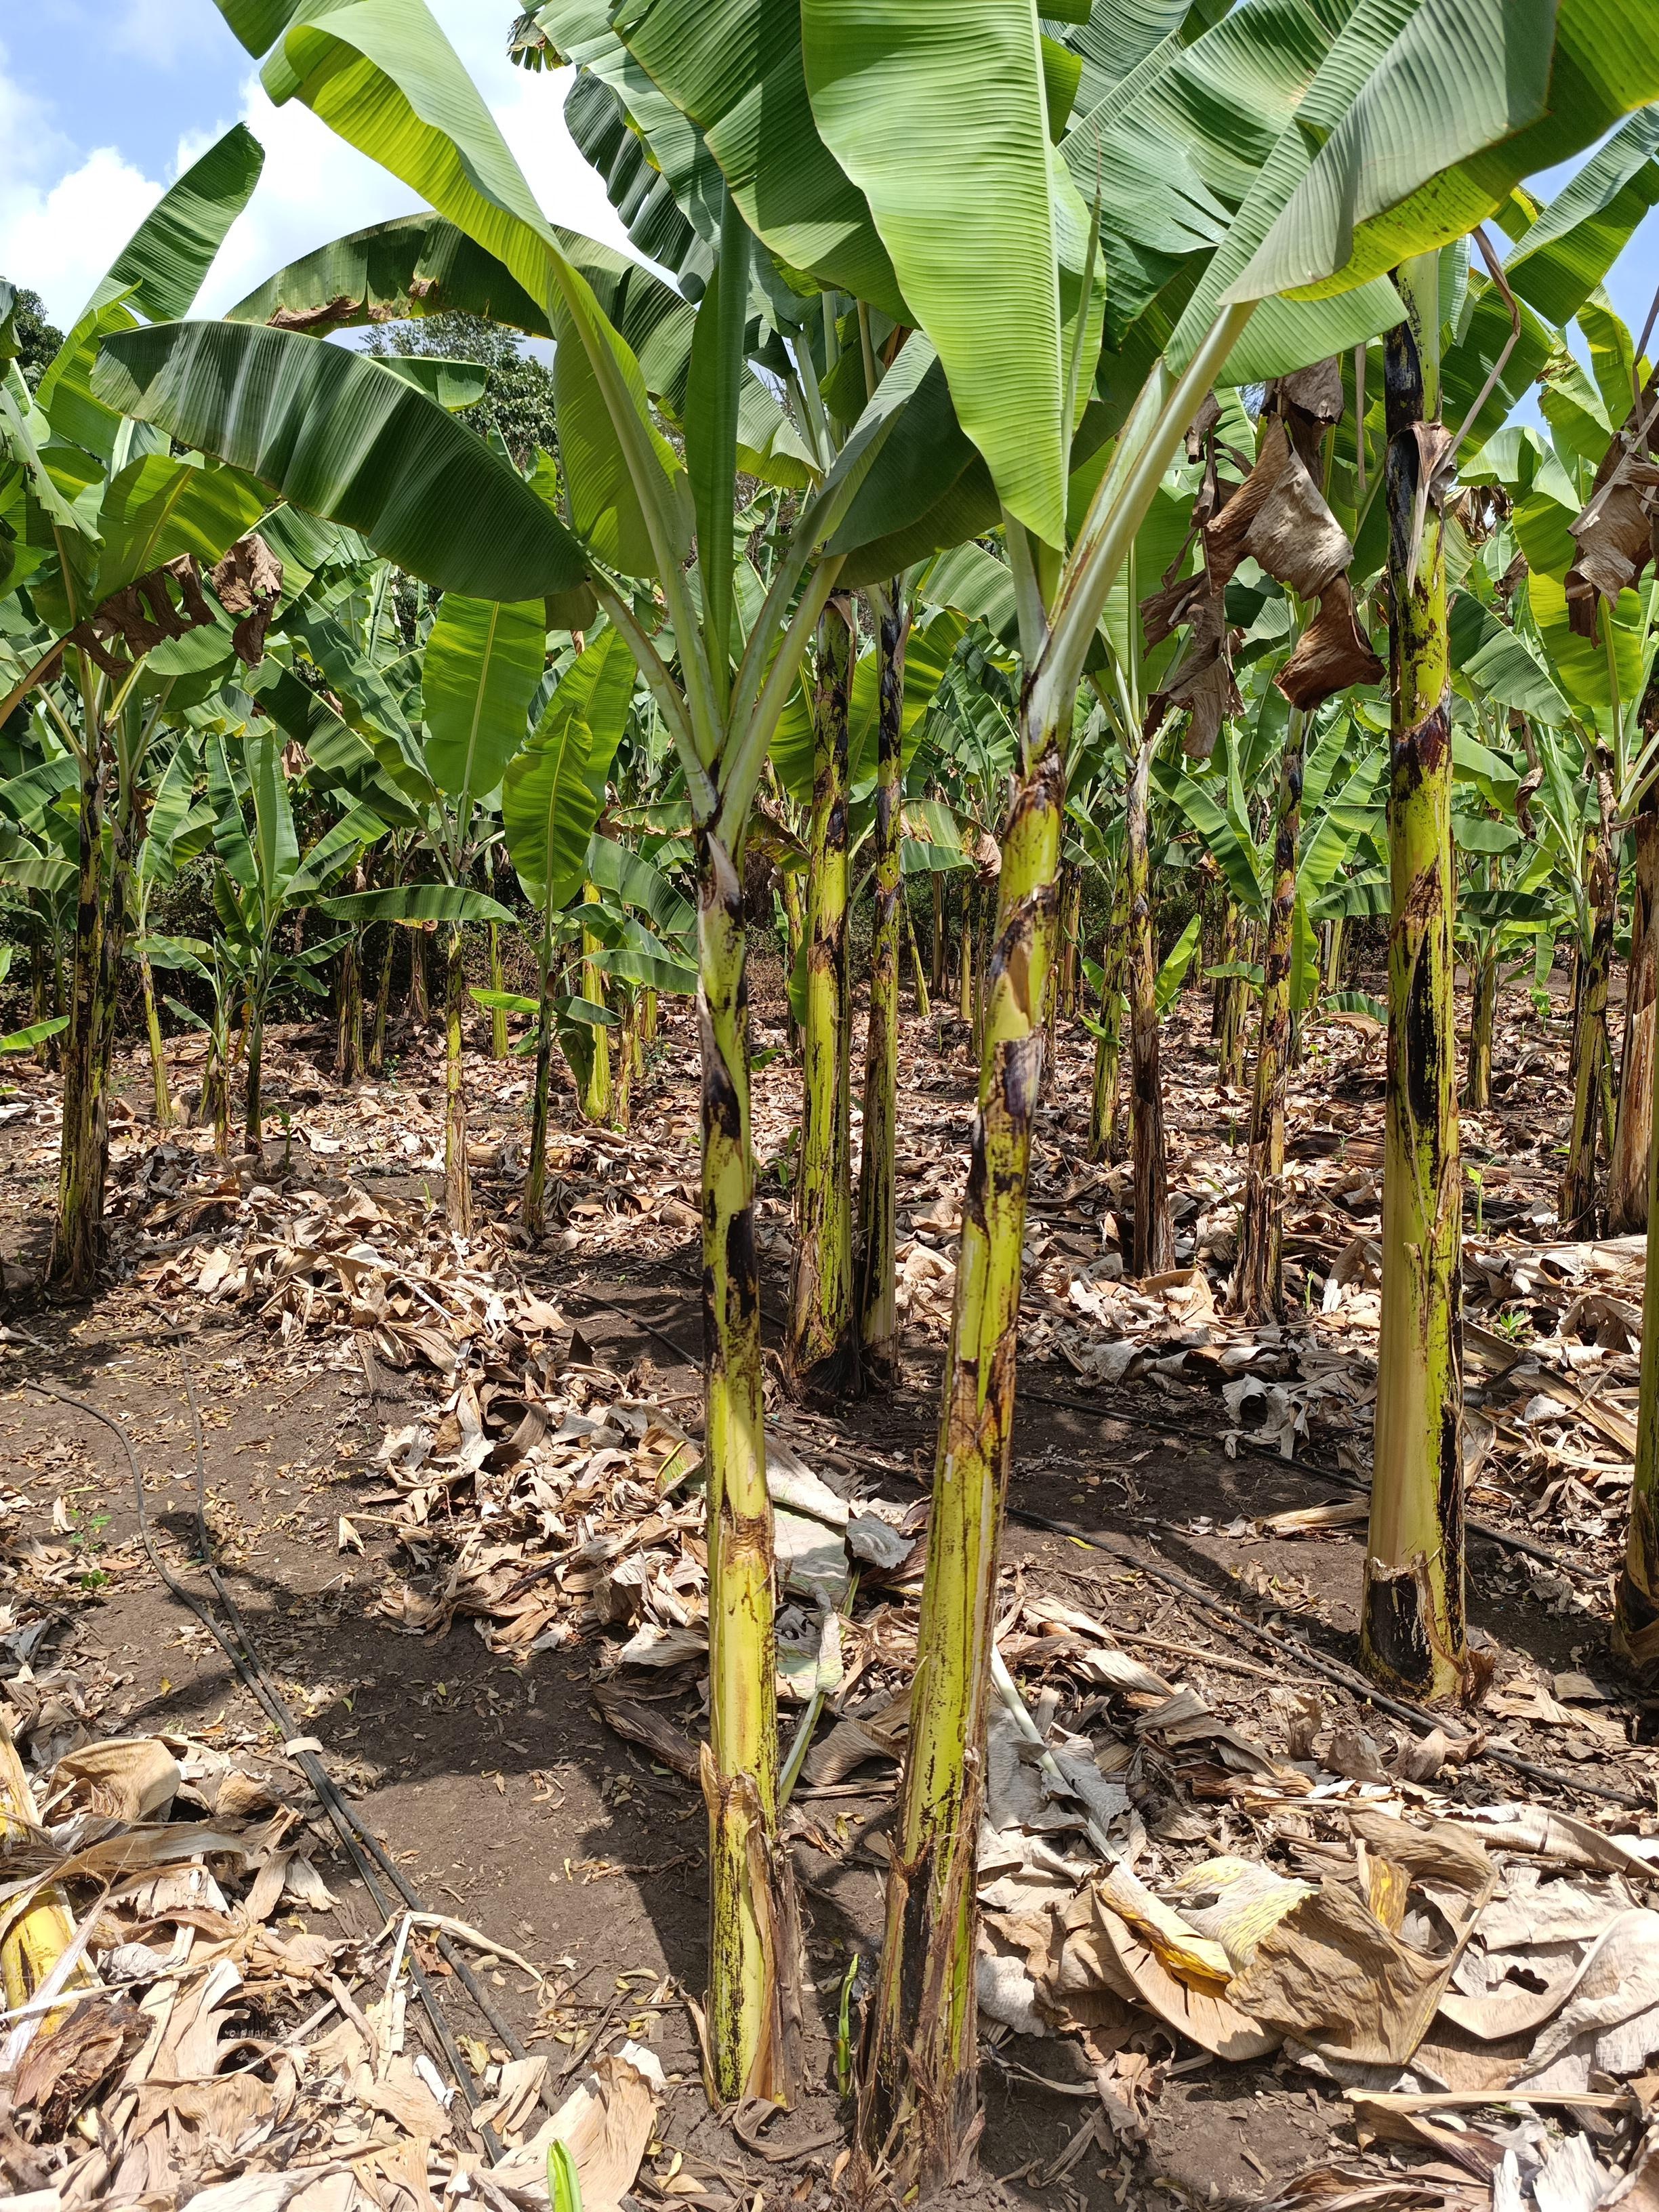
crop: banana
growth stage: vegetative
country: Tanzania
